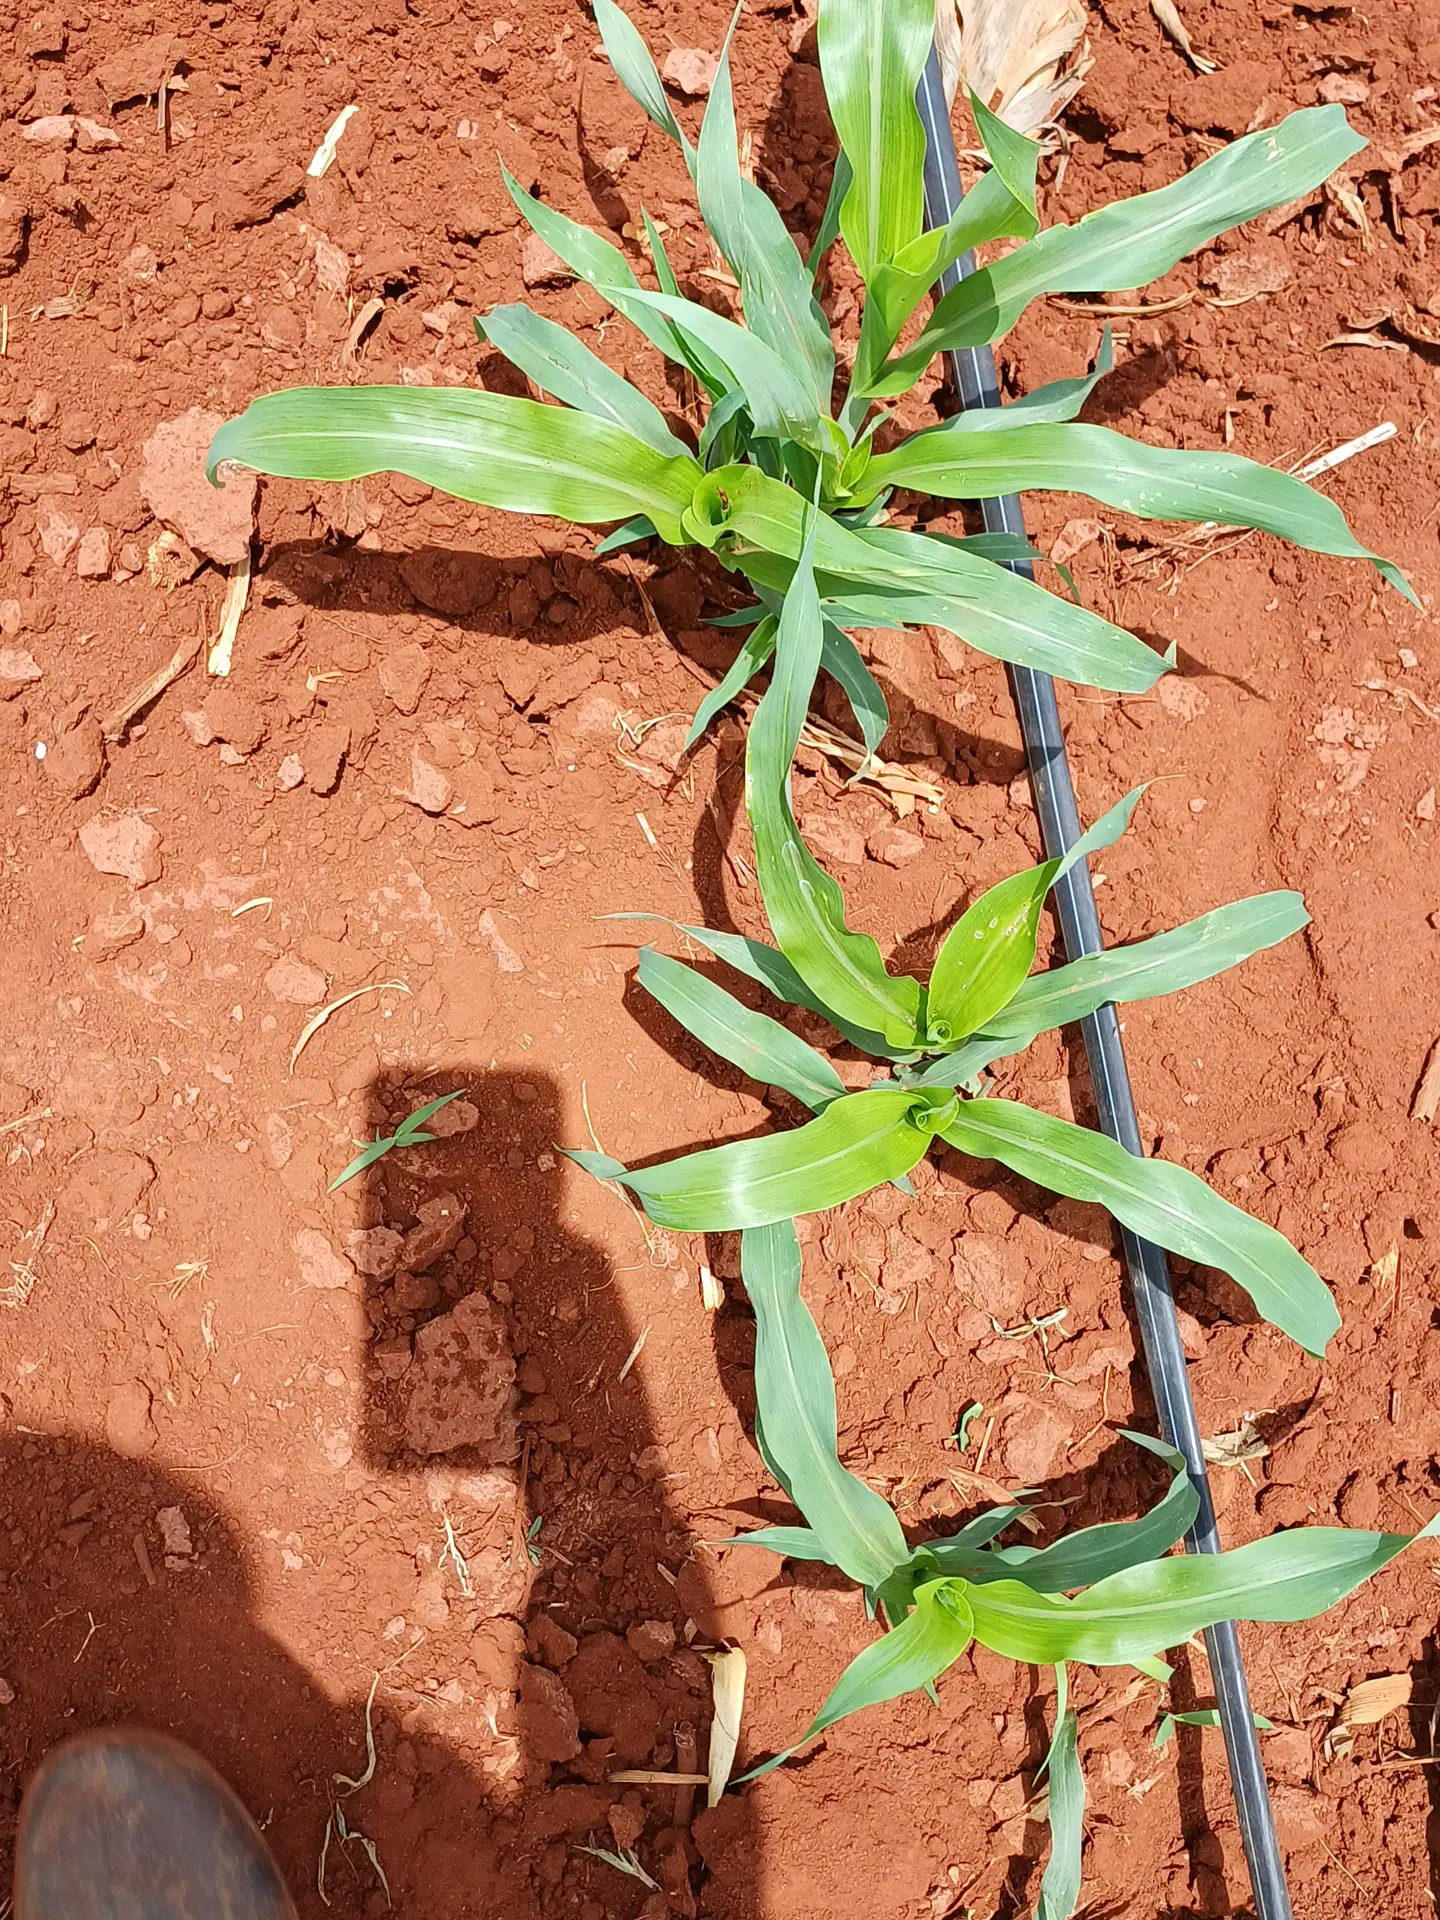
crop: sorghum
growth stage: vegetative
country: Kenya
